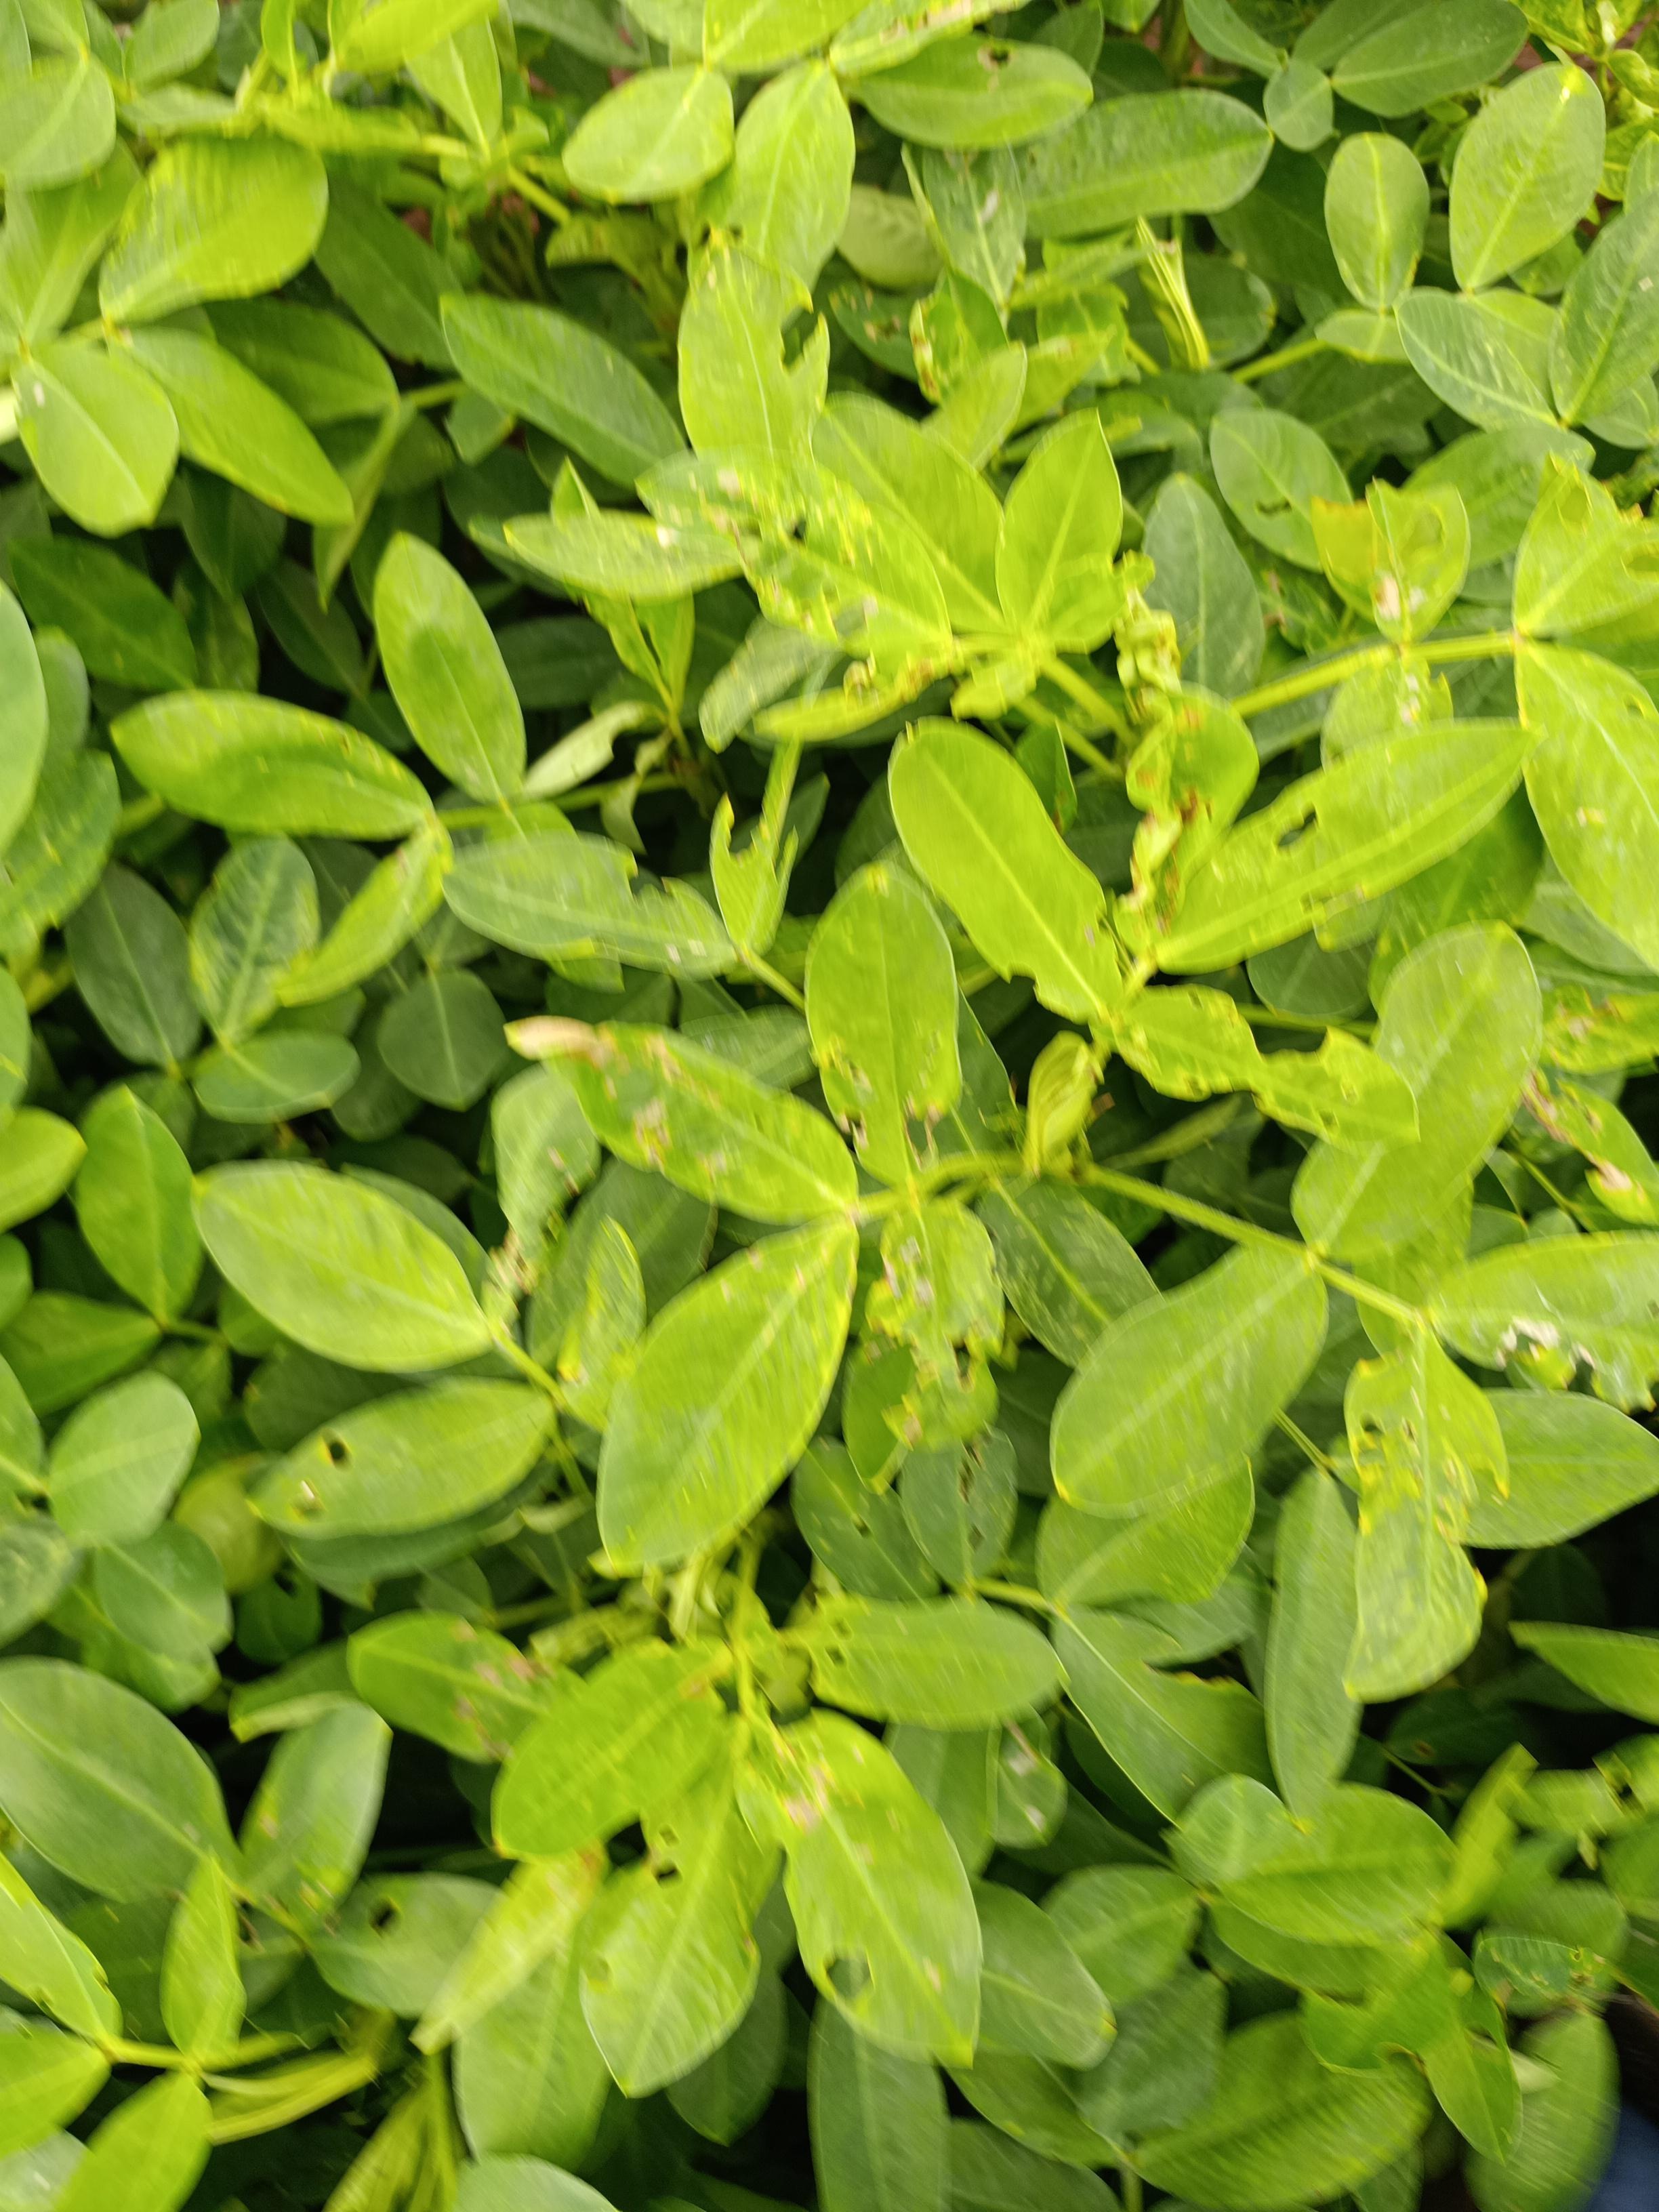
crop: groundnut
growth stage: flowering
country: Kenya
